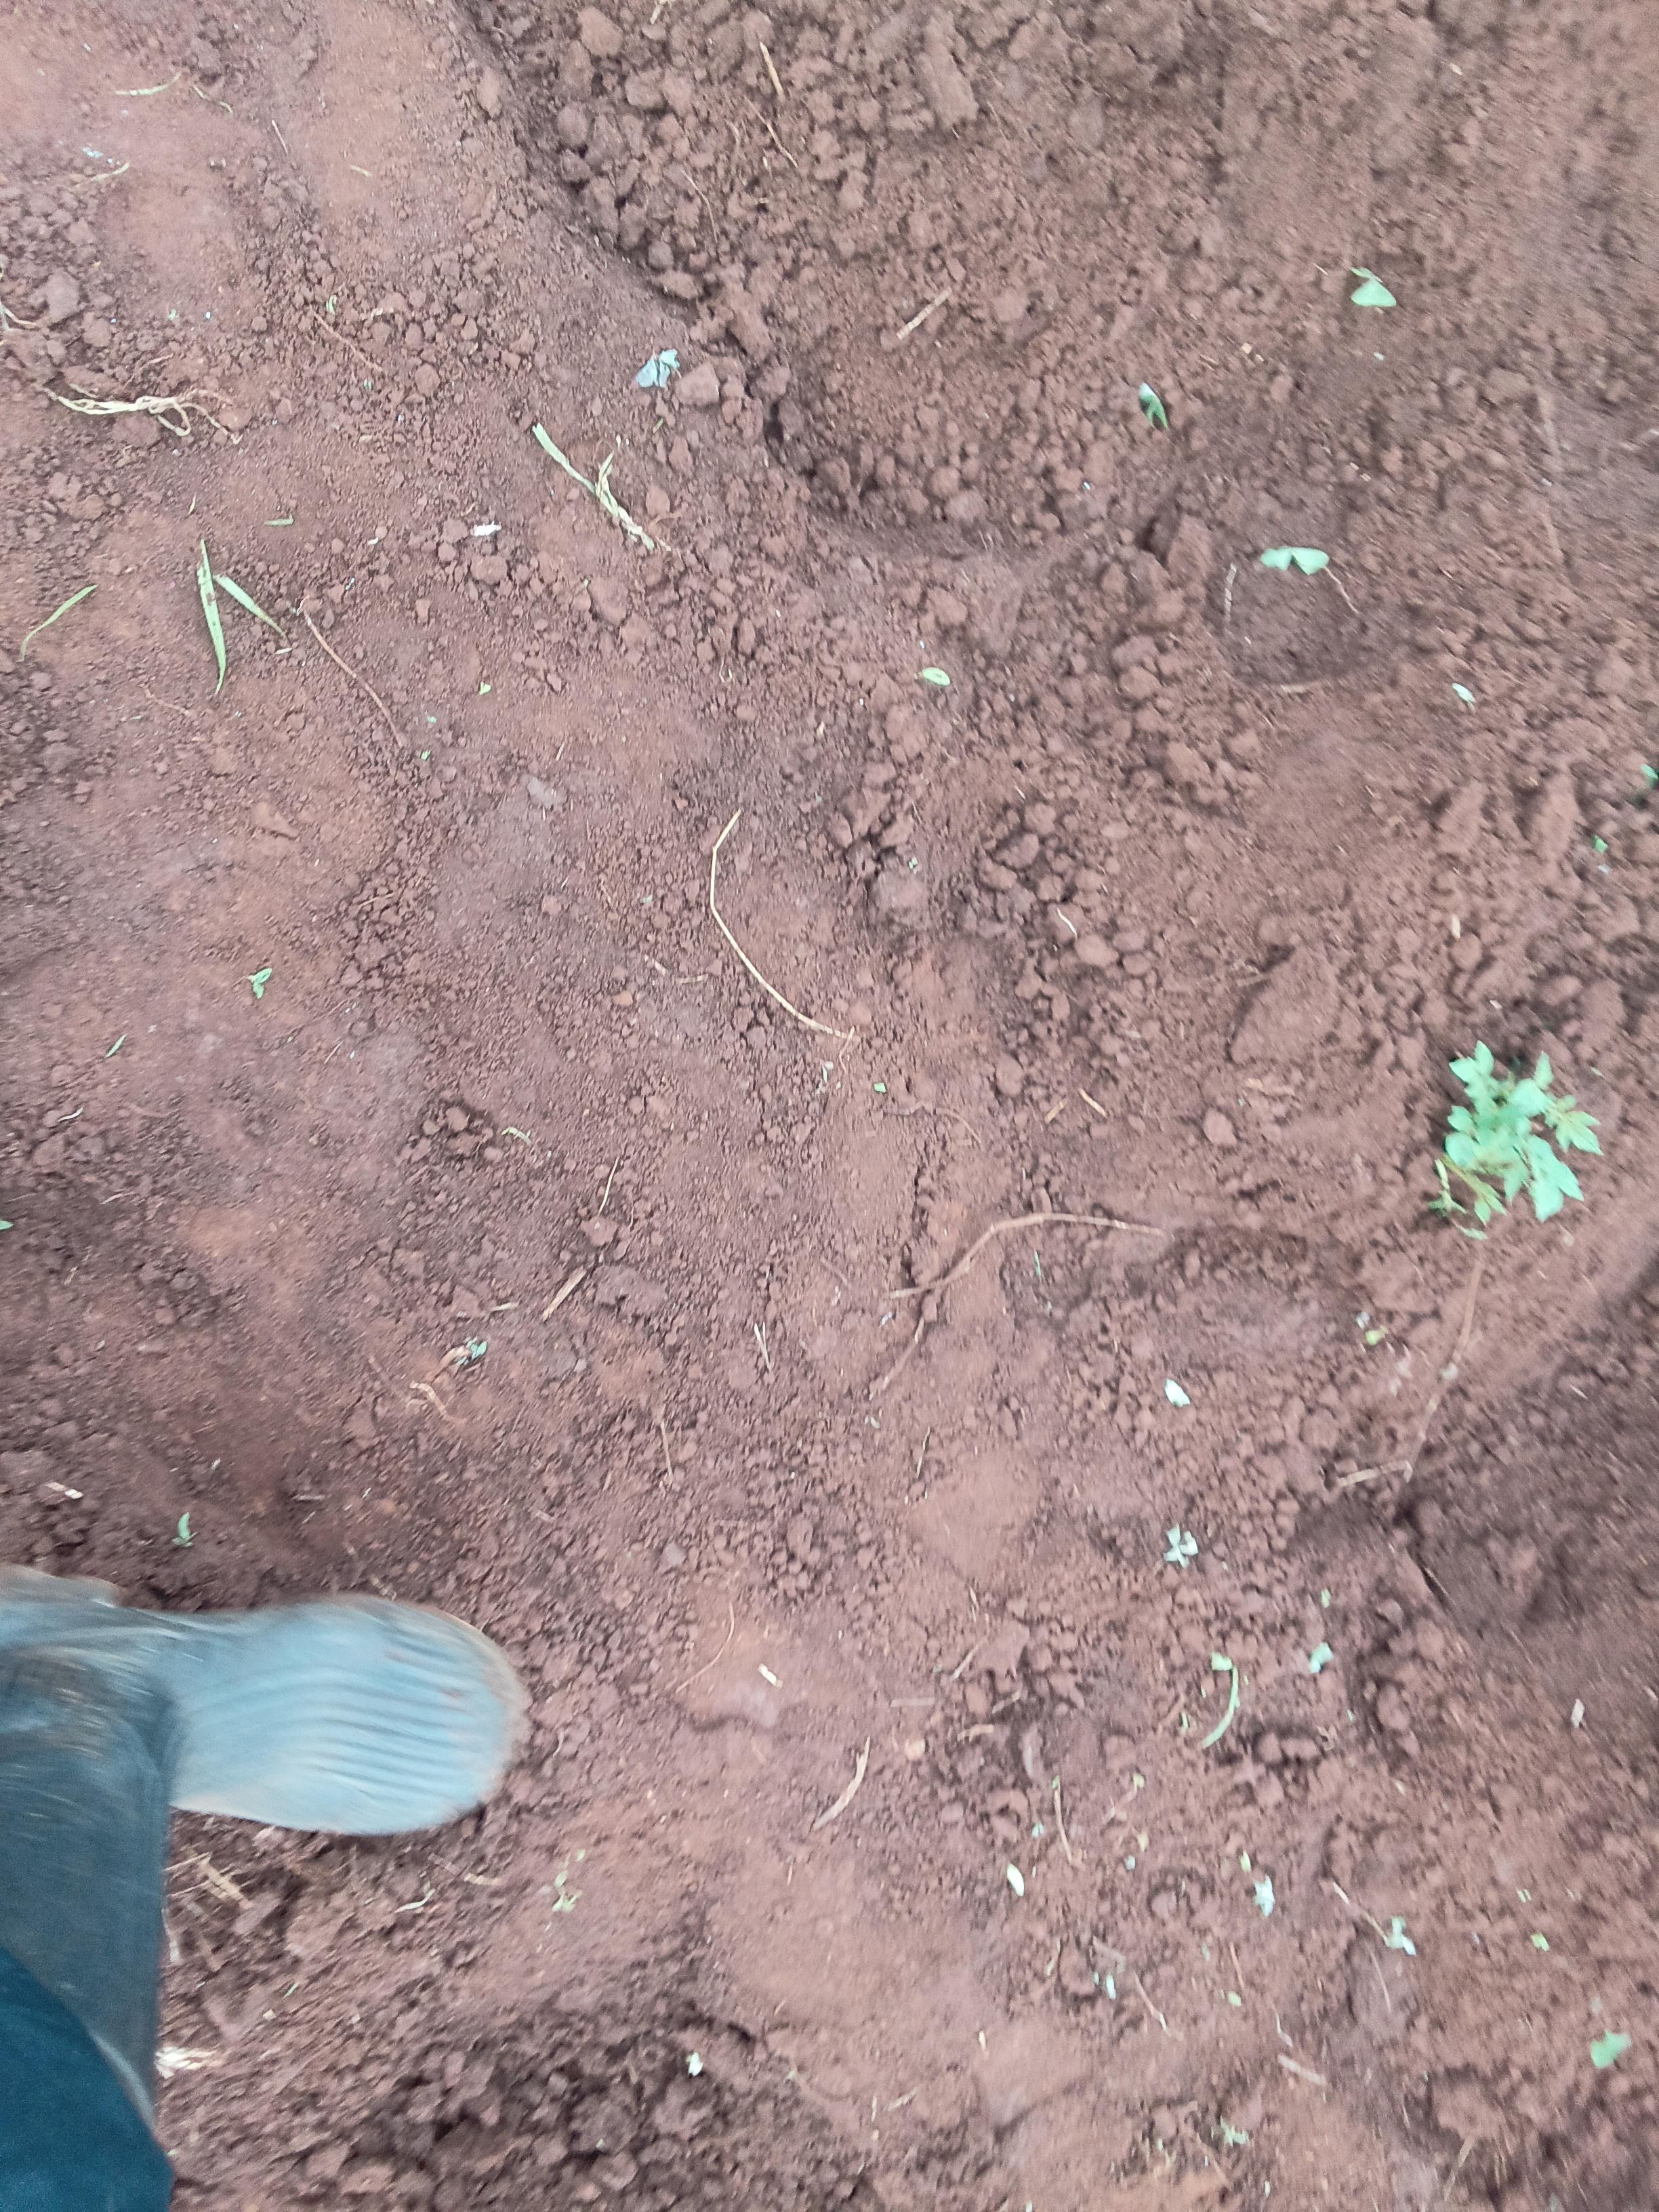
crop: potato
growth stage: sprouting emergence
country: Kenya
